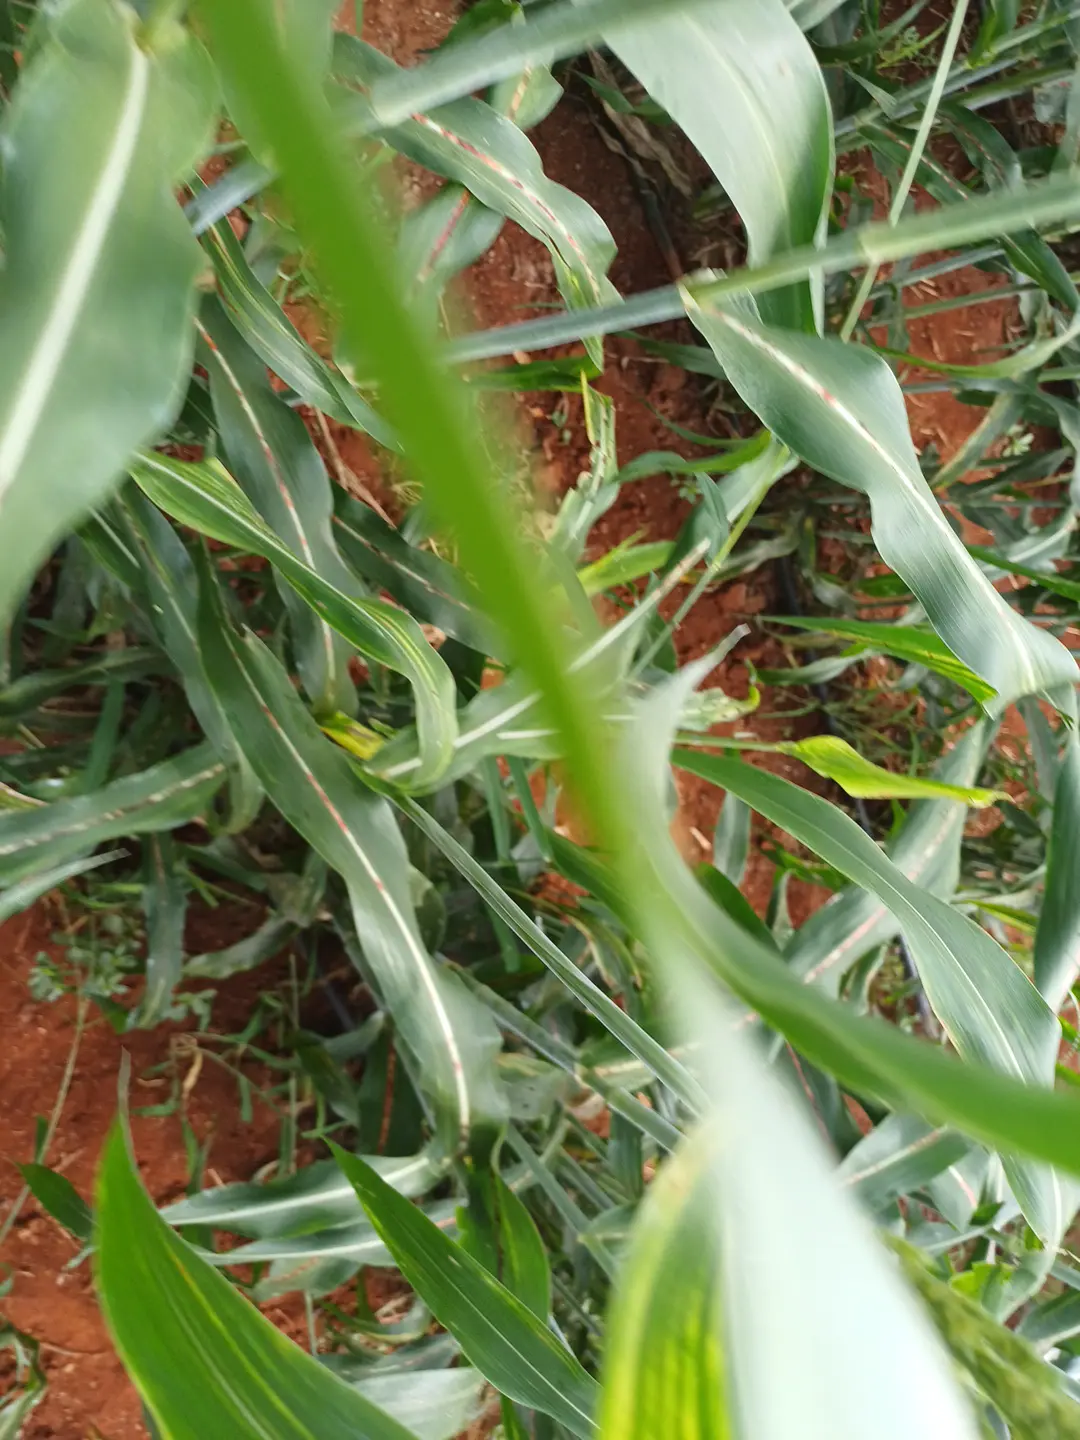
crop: sorghum
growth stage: flowering
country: Kenya
